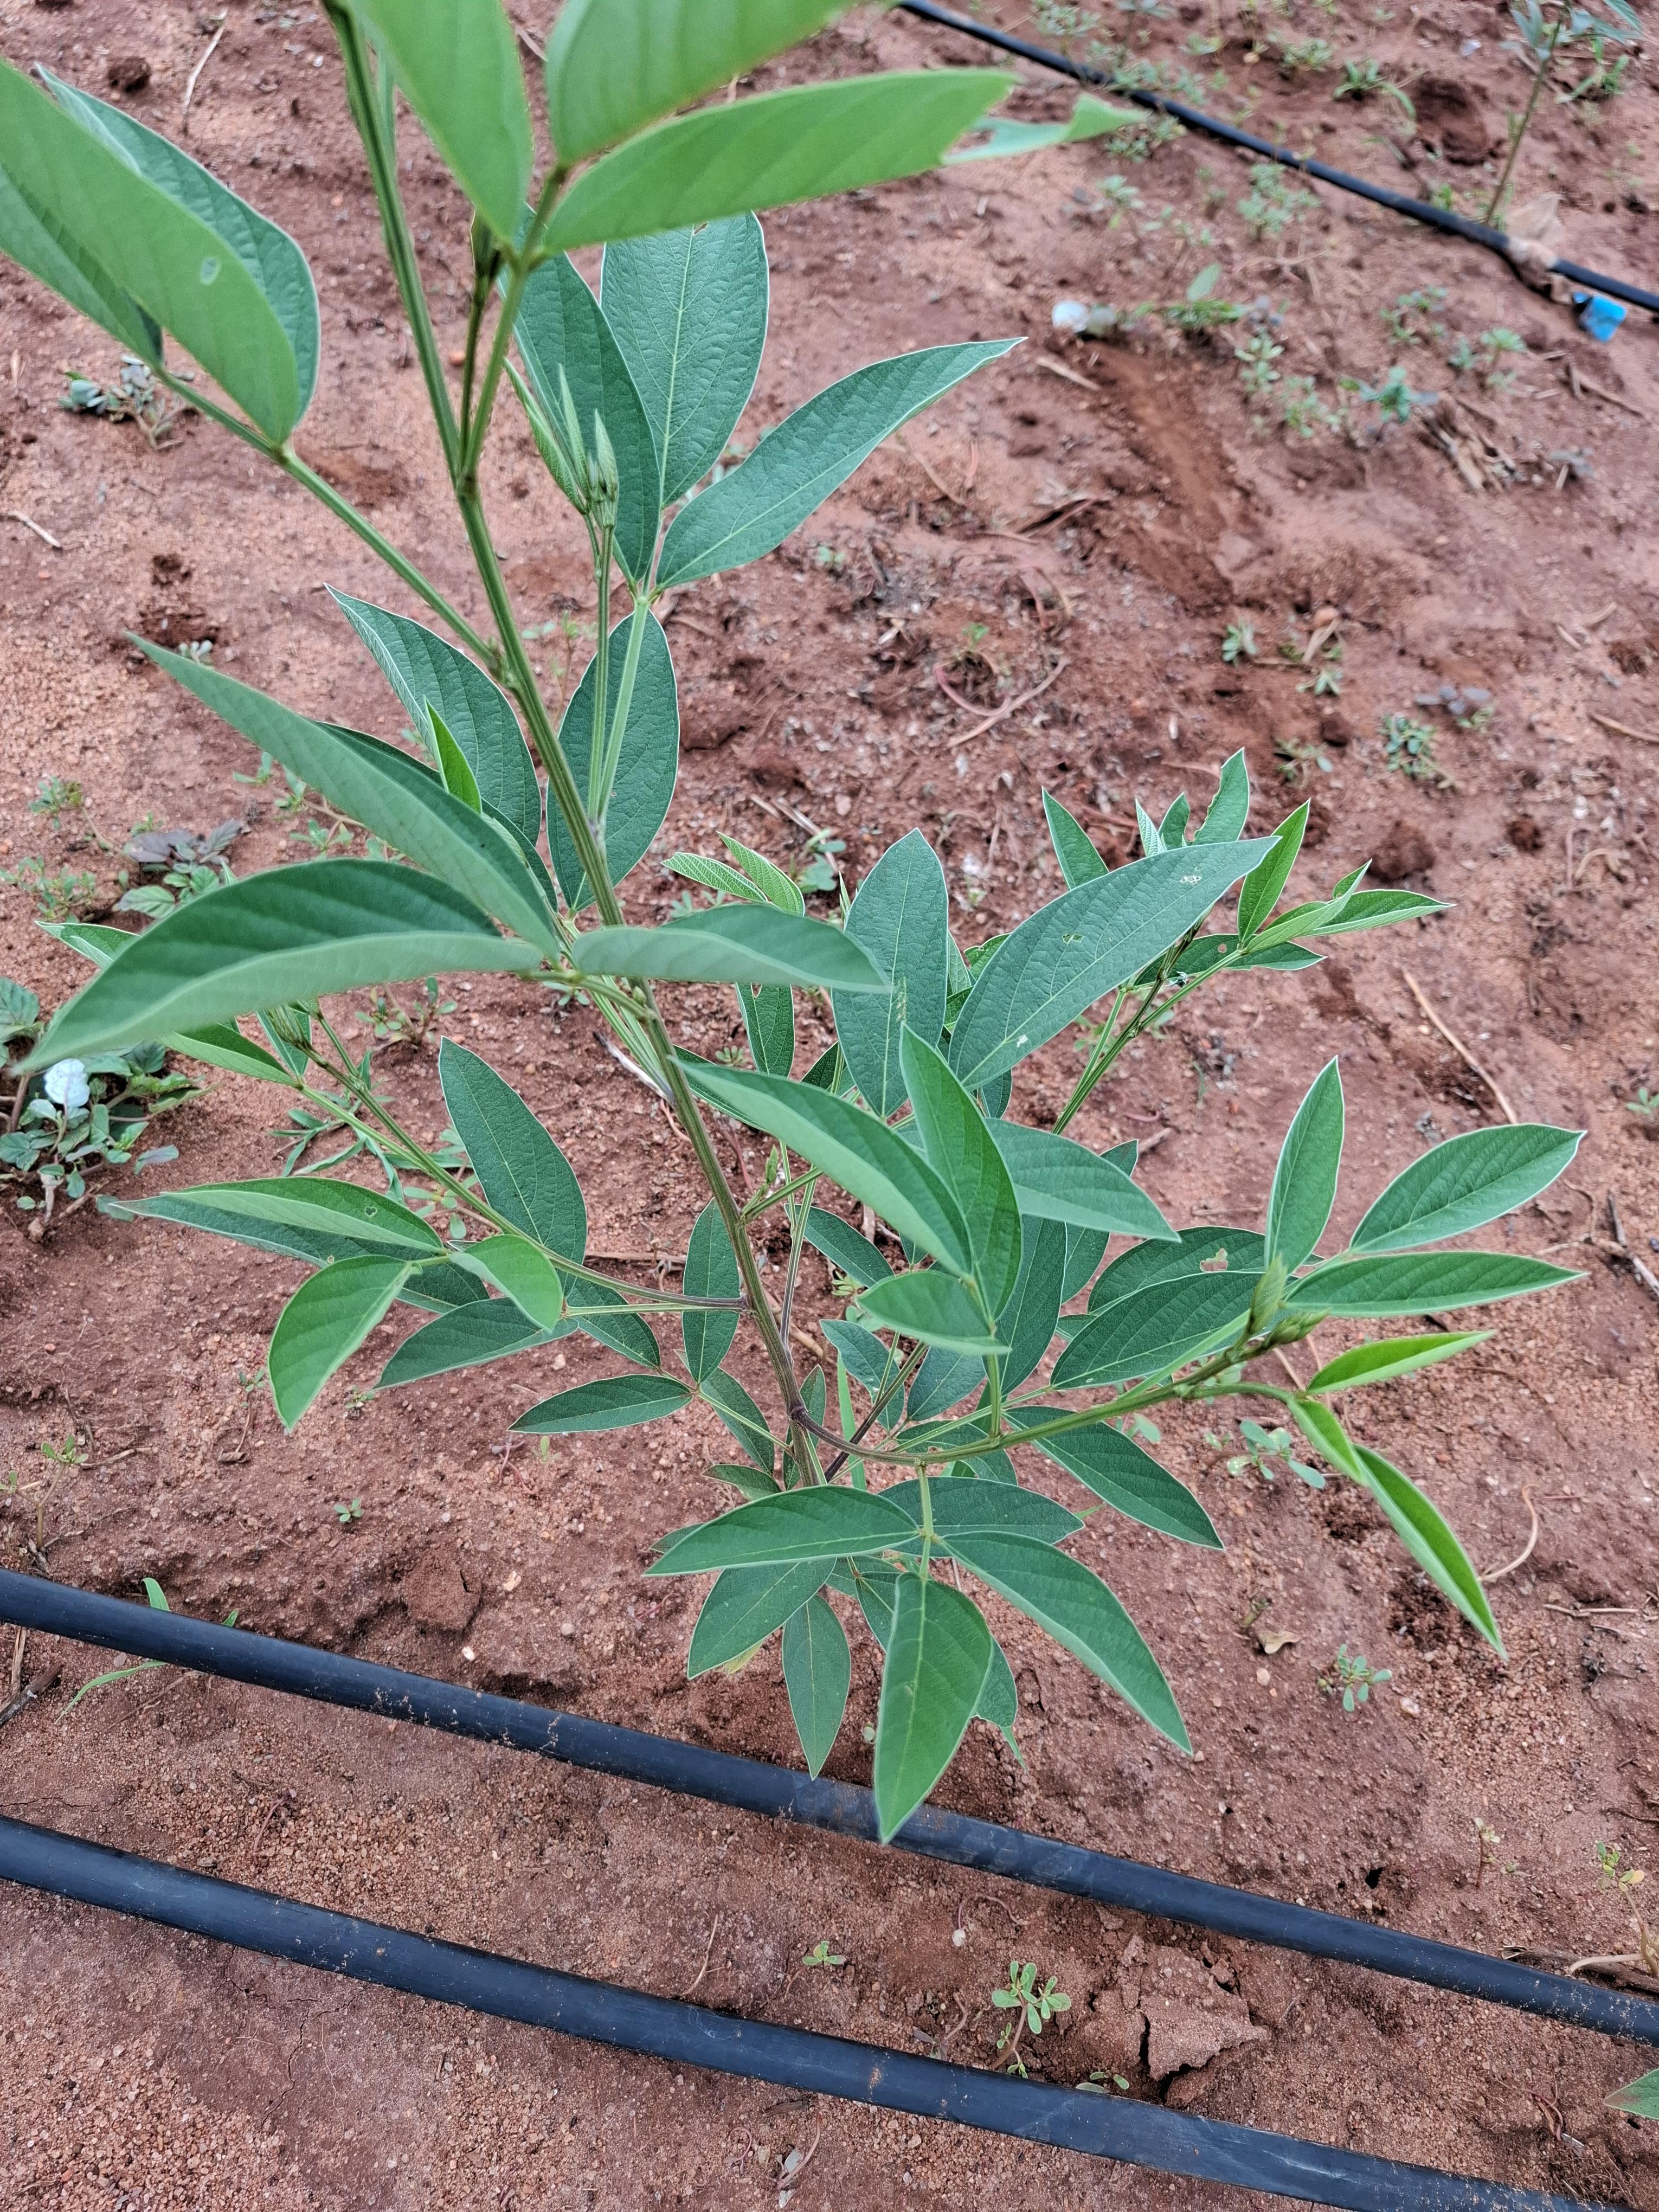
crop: pigeonpea
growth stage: flowering
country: Kenya
